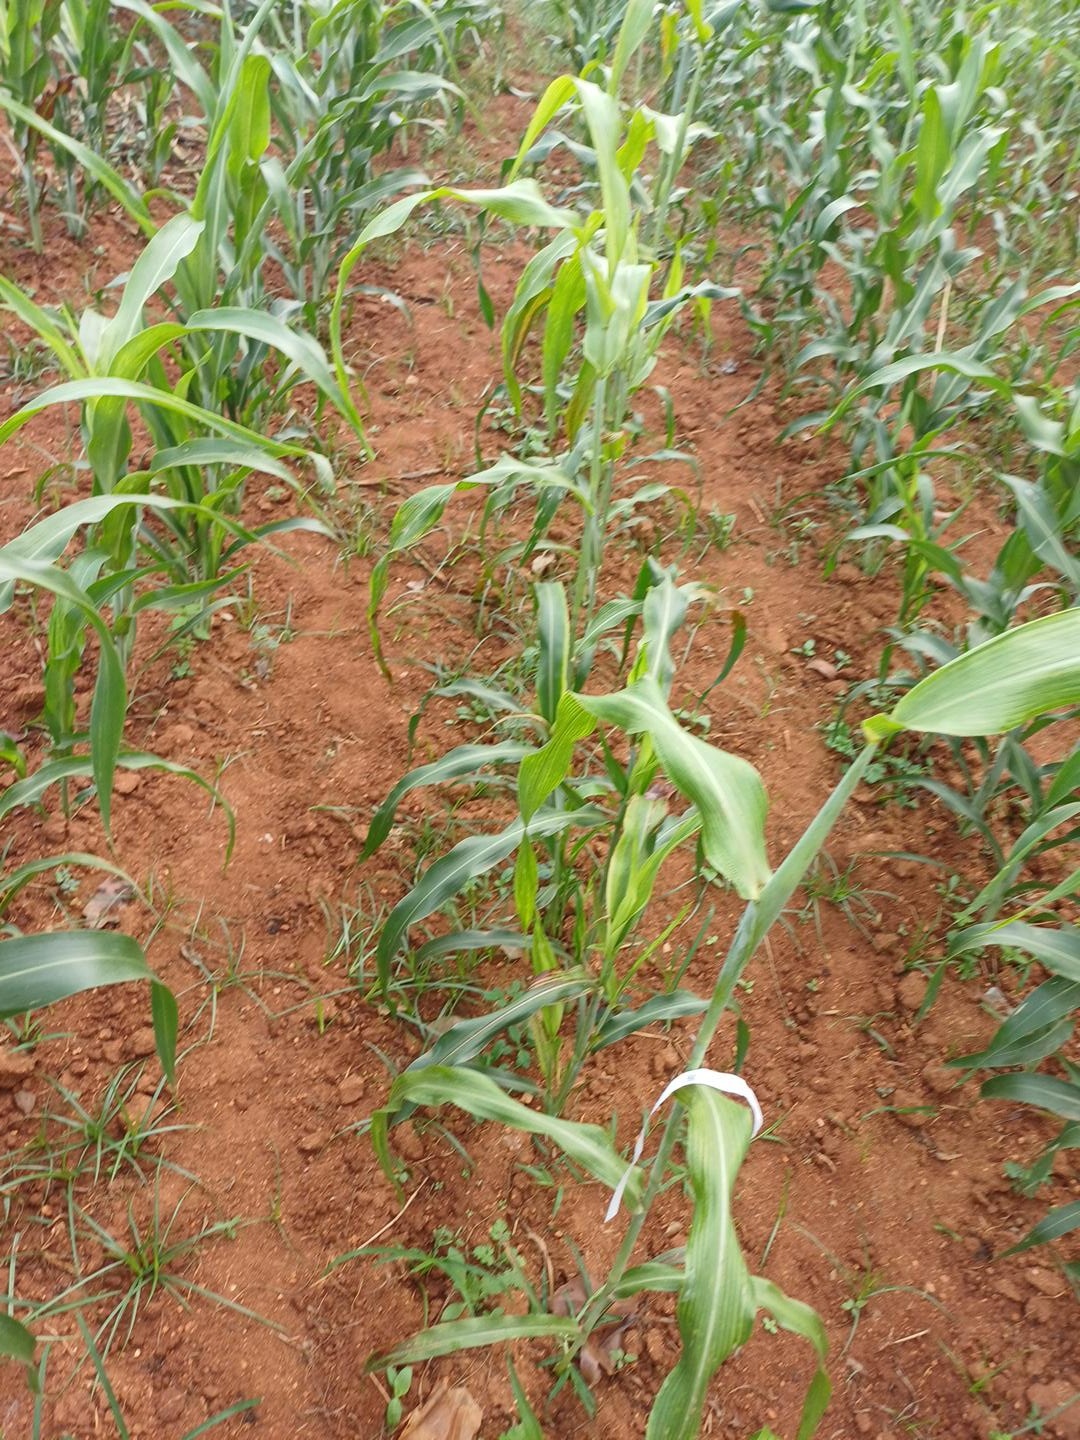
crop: sorghum
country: Kenya
